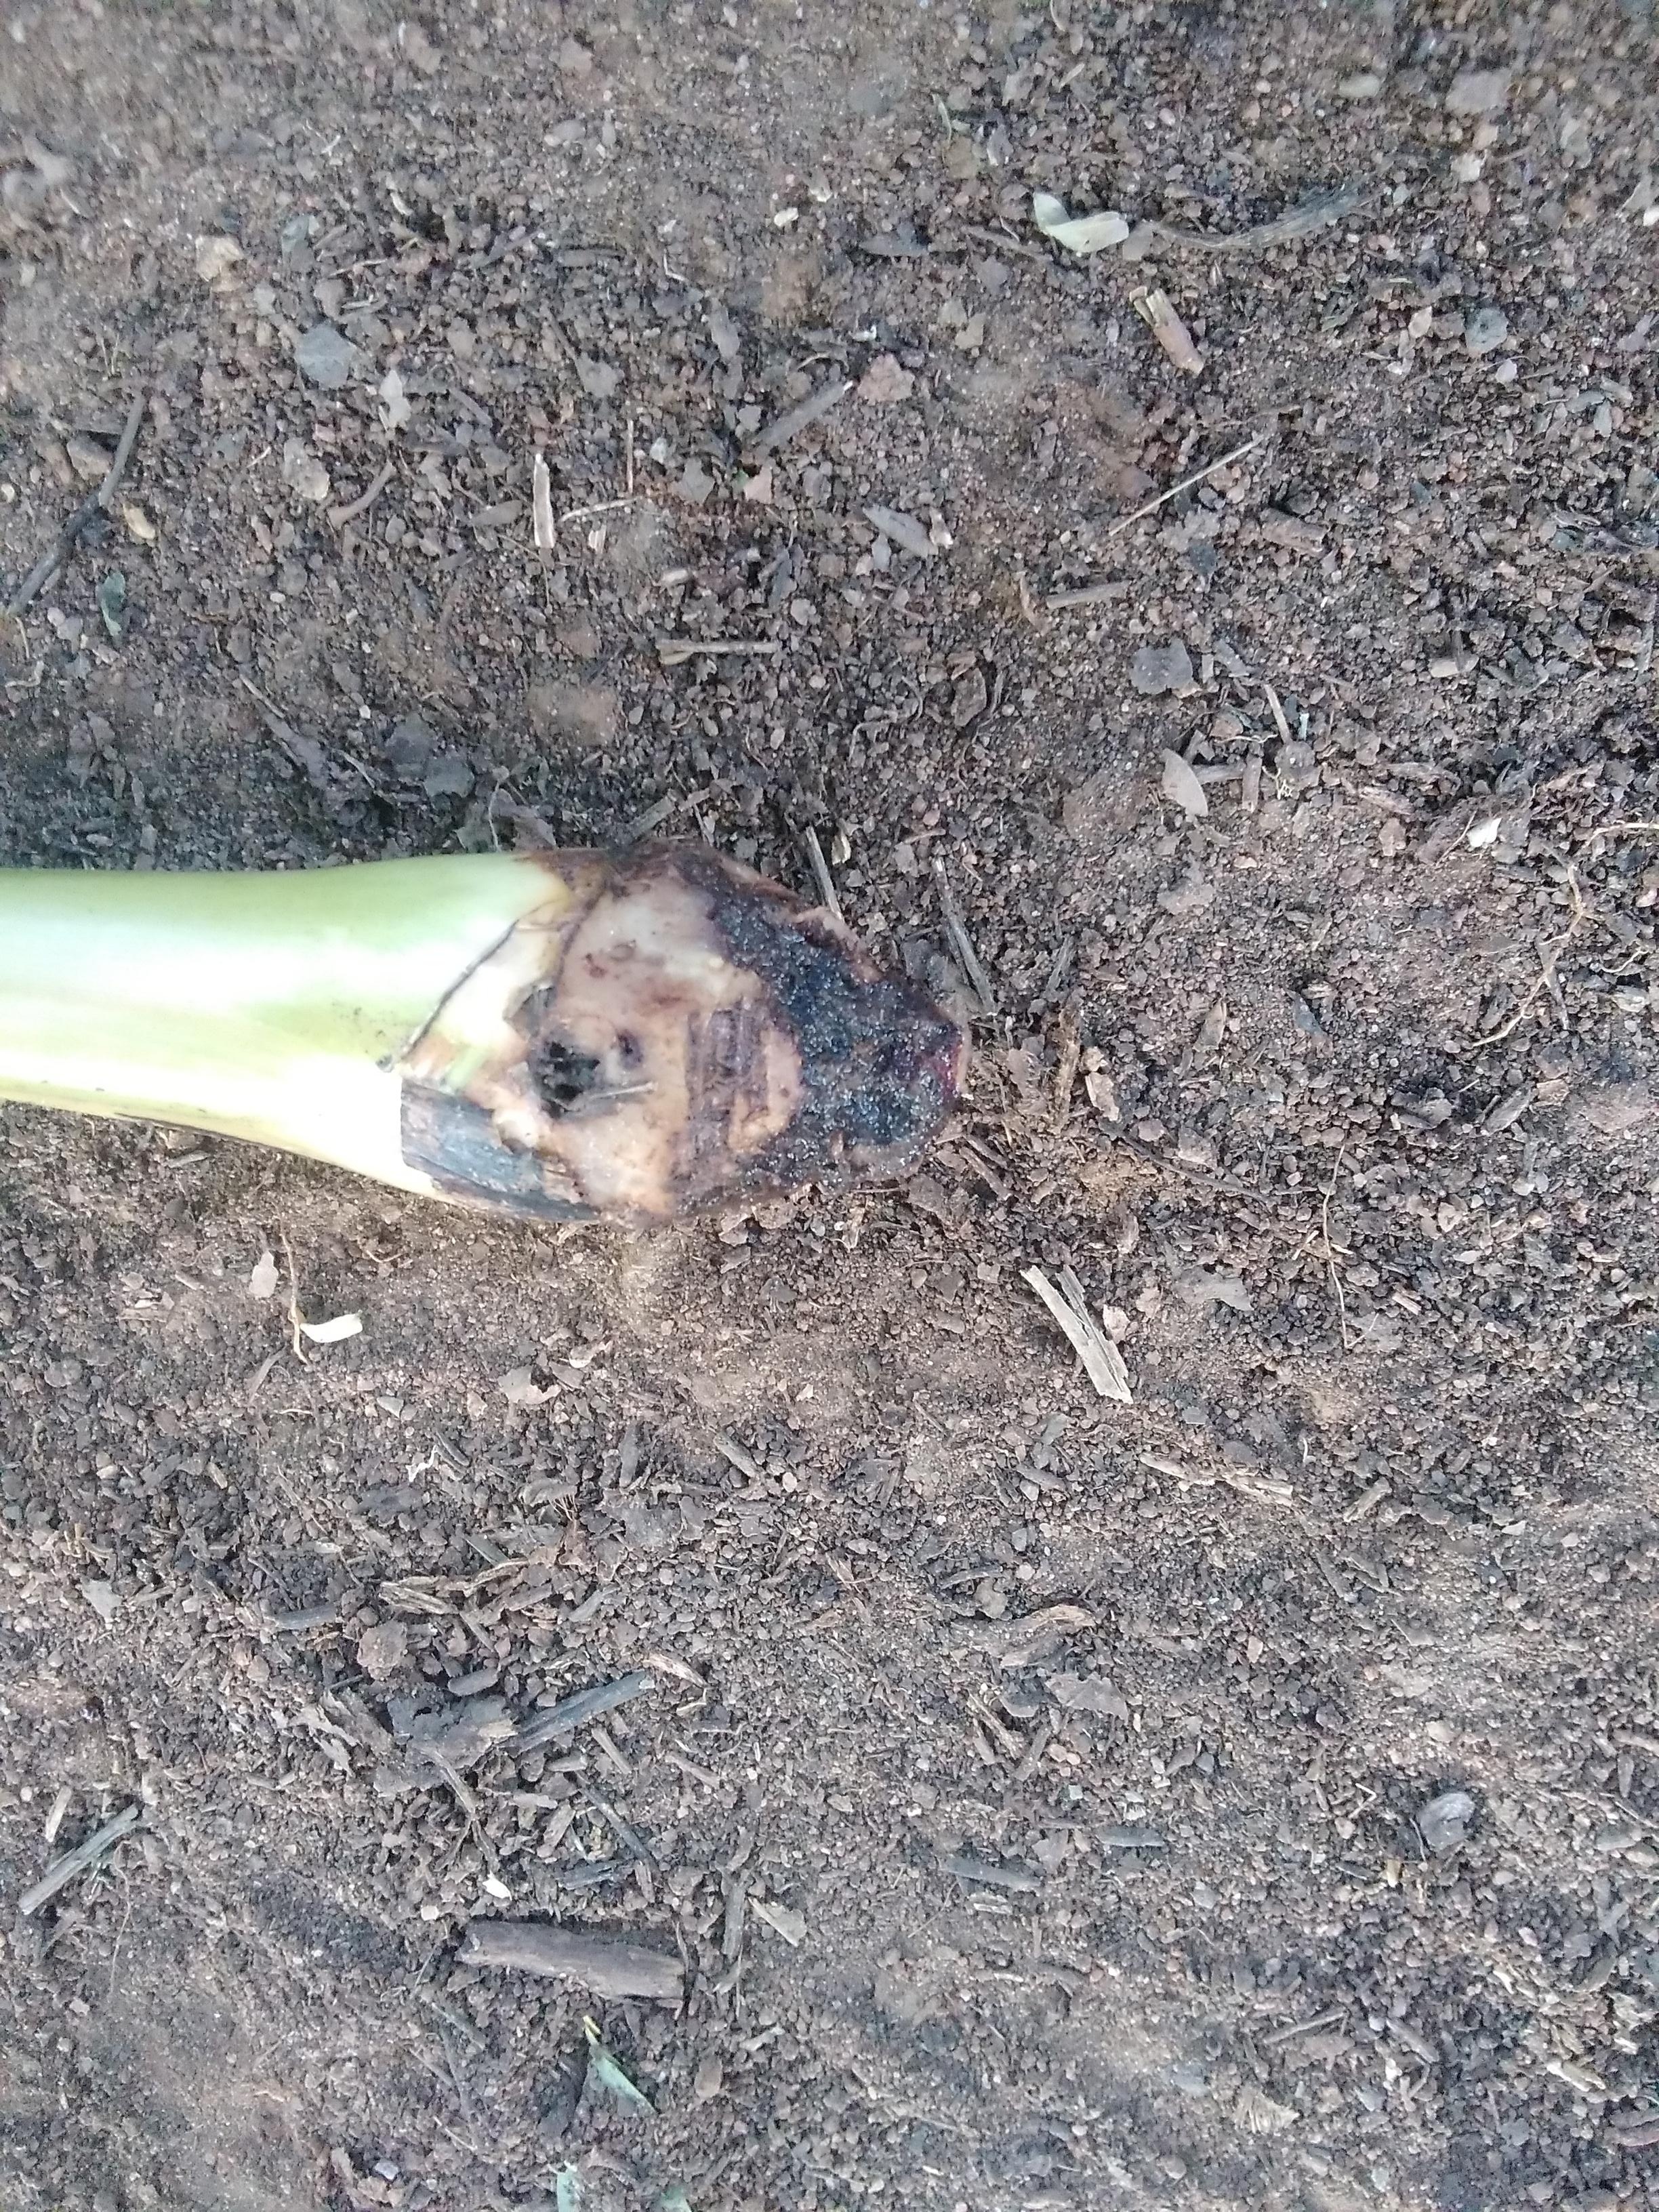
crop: banana
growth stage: vegetative
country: Tanzania
